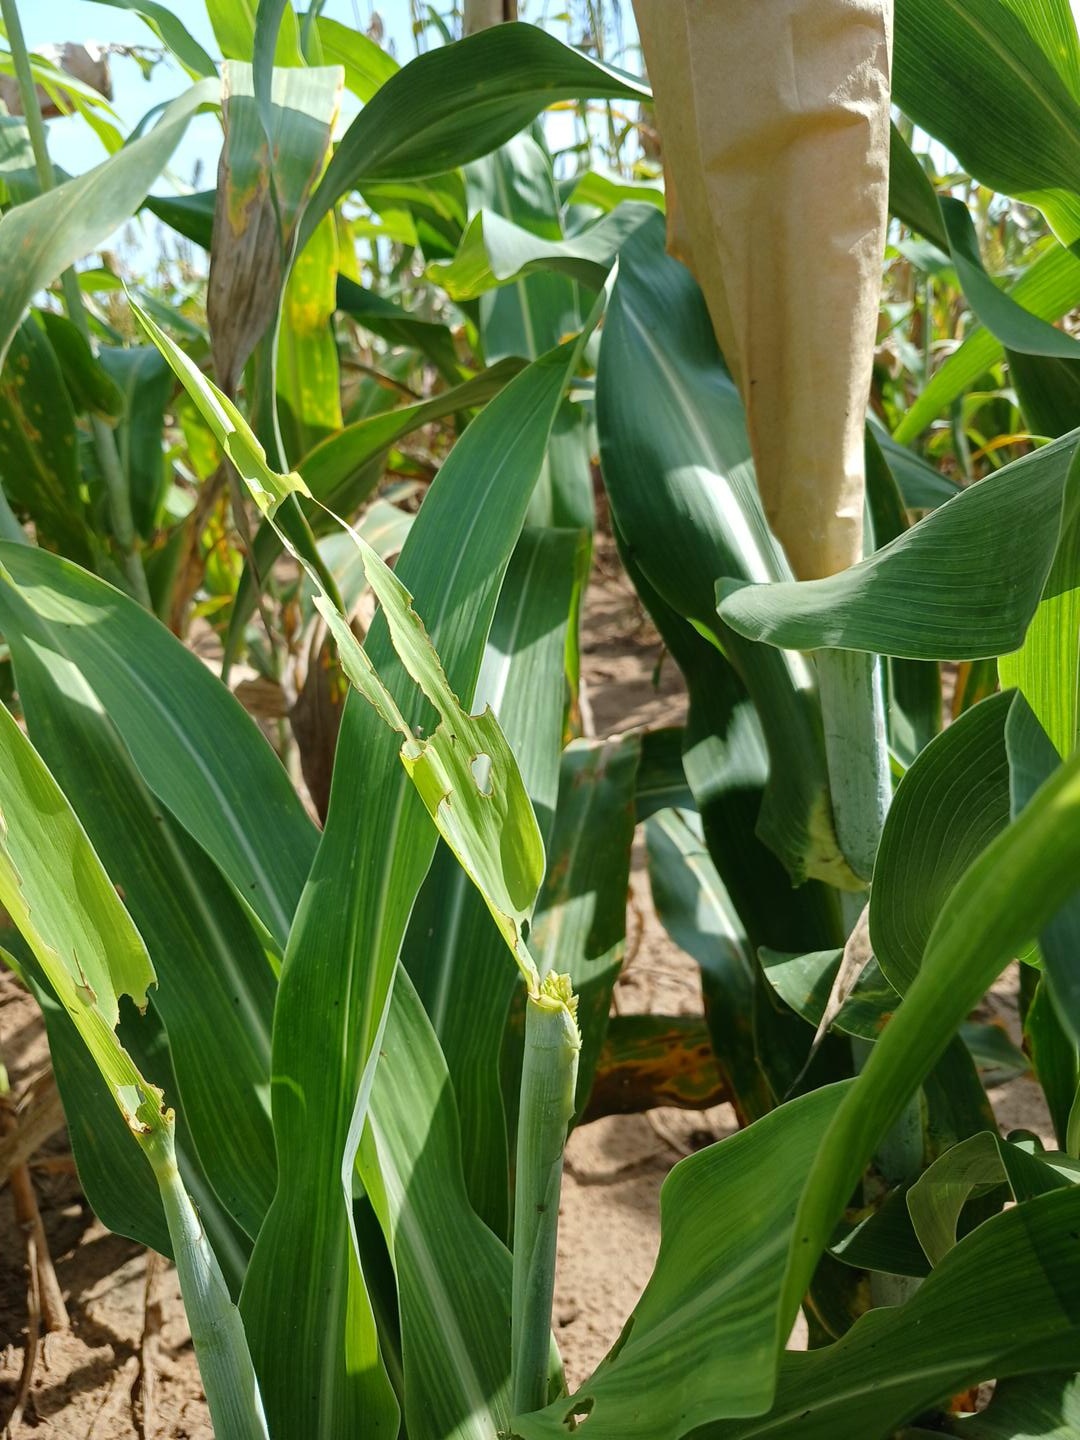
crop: sorghum
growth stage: heading tuber
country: Senegal
